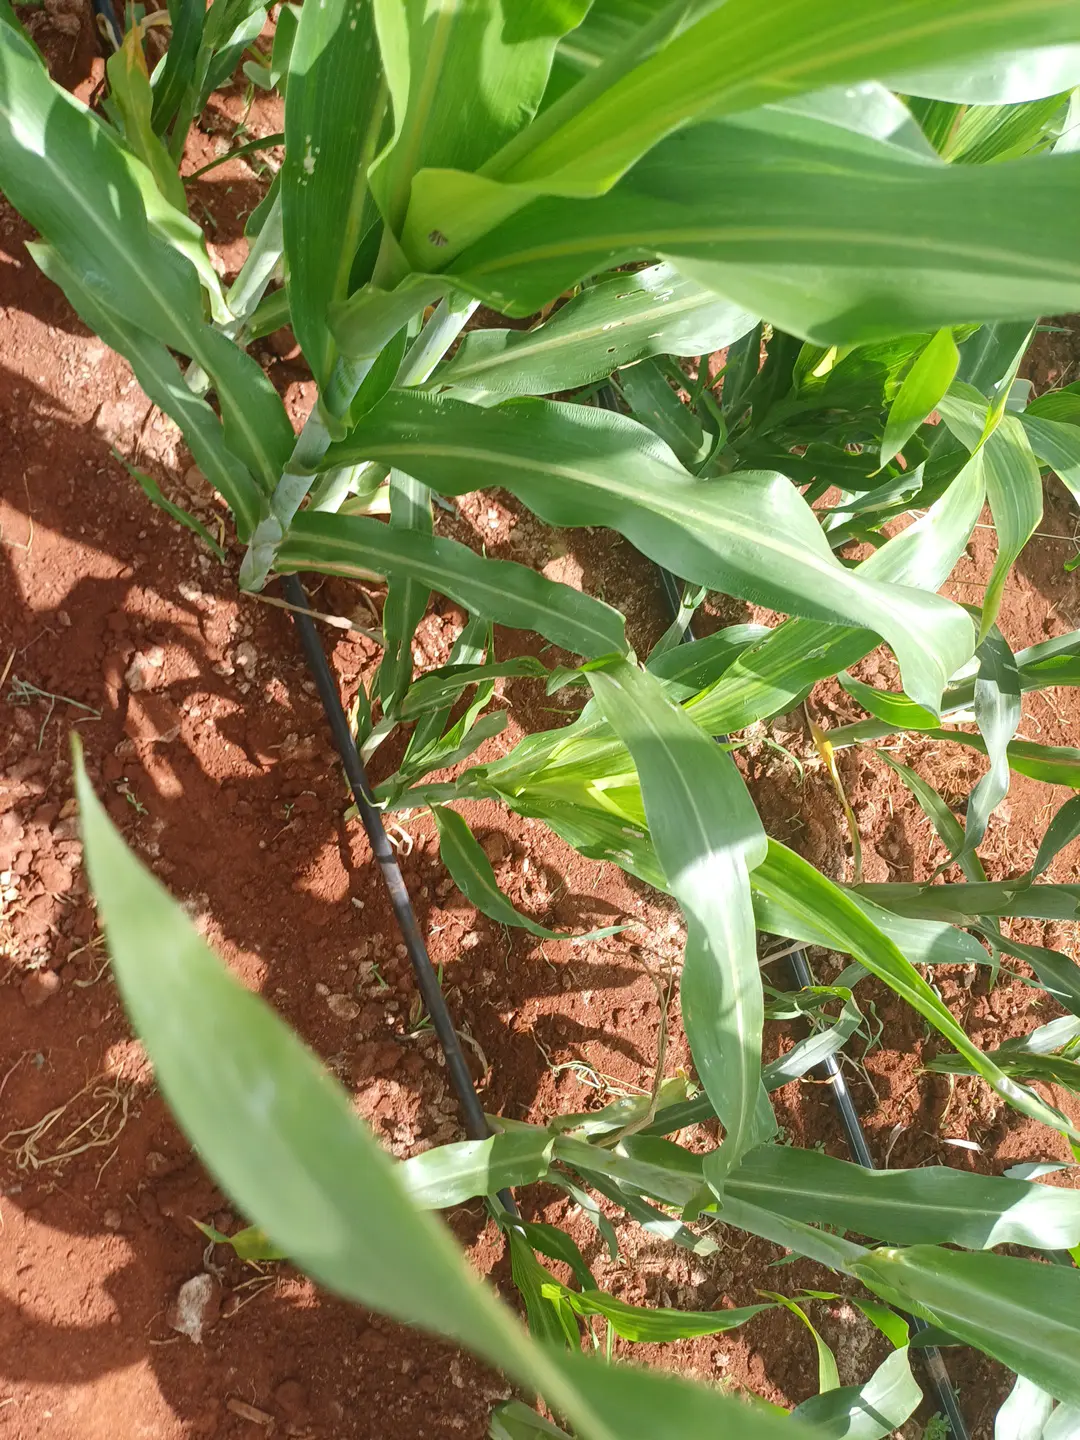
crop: sorghum
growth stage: heading tuber
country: Kenya
